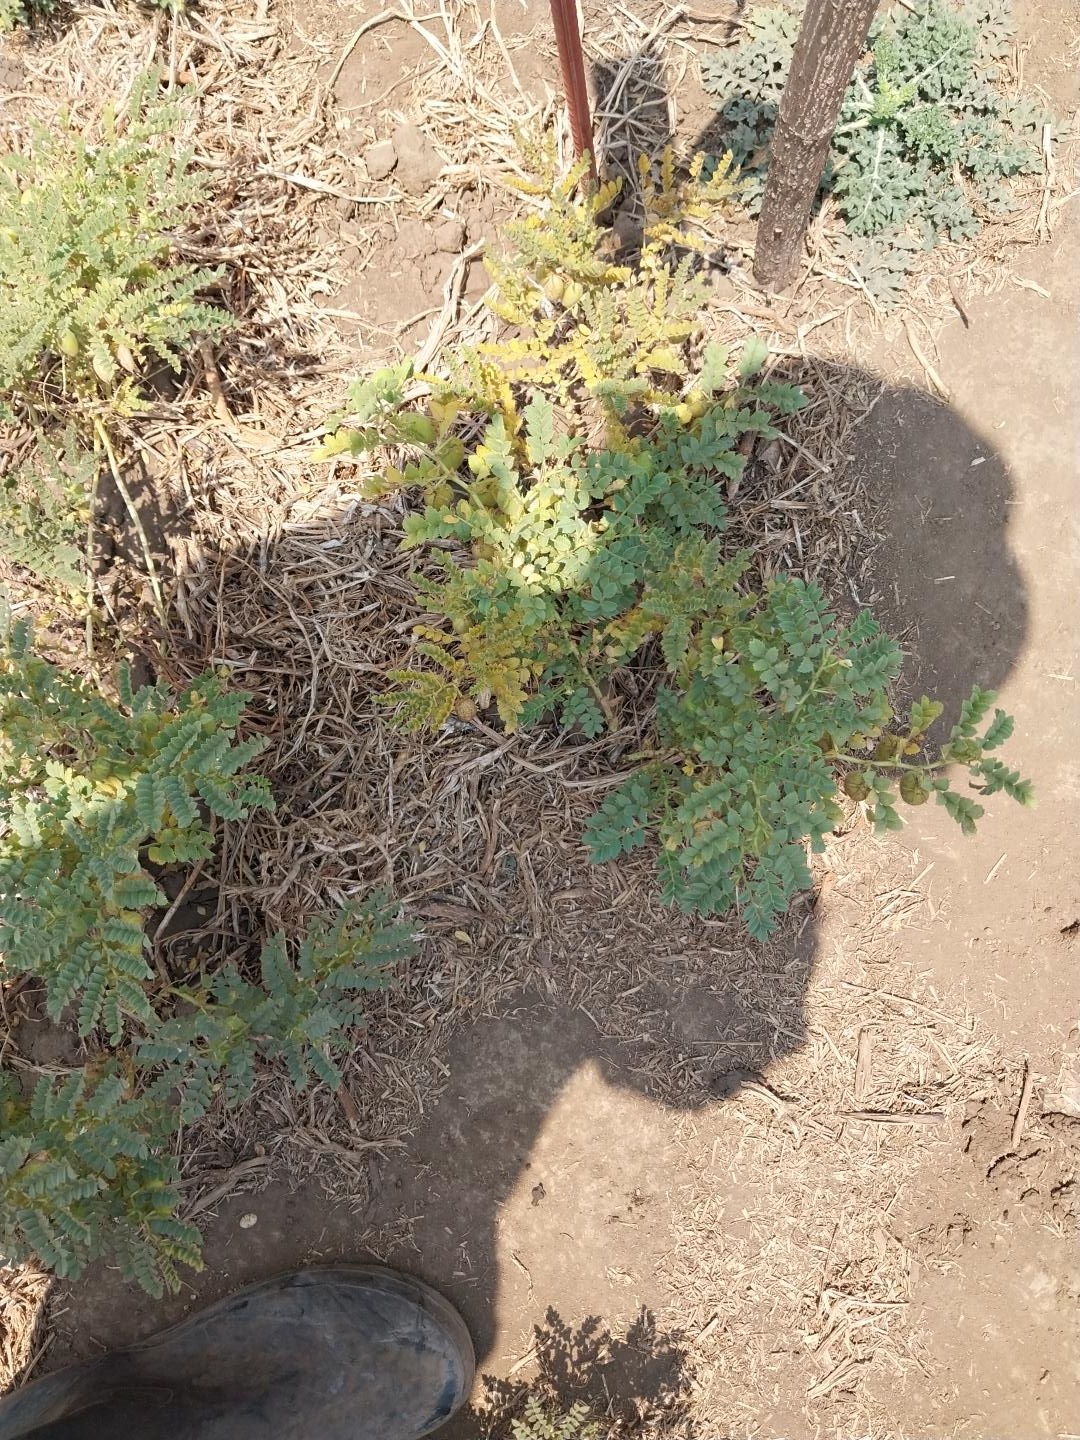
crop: chickpea
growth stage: development pod
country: Tanzania
